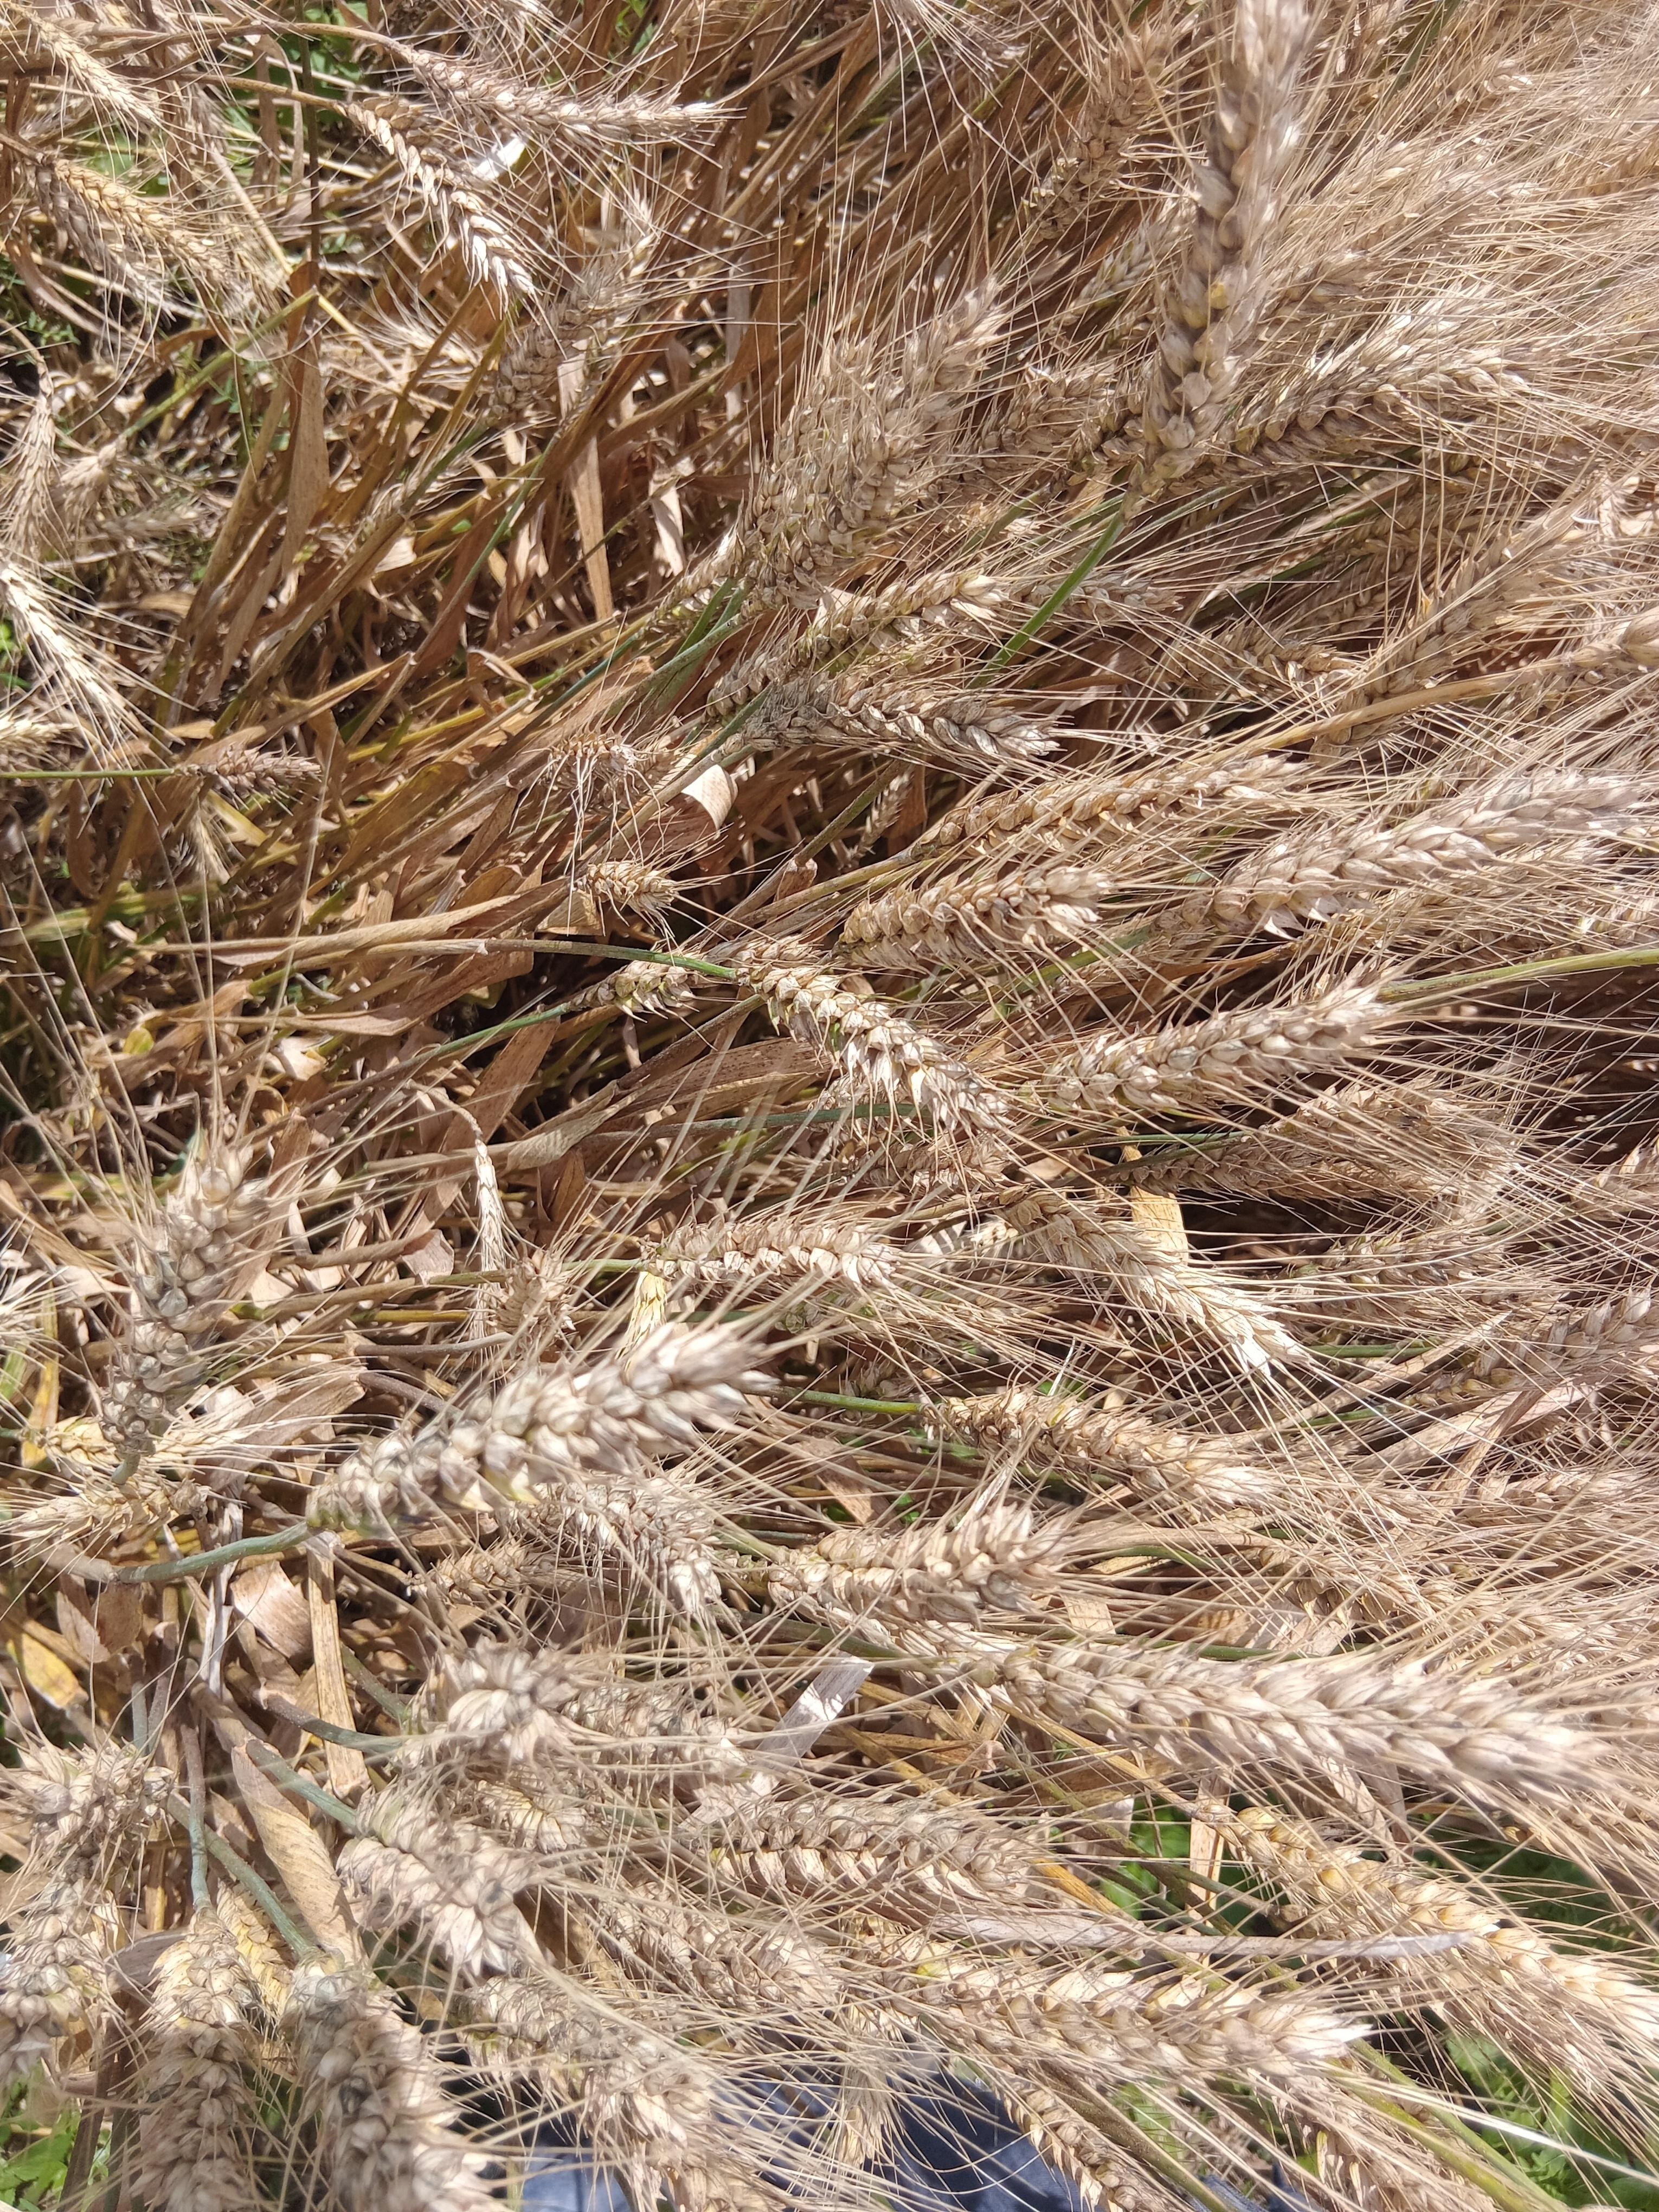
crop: wheat
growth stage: maturity
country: Kenya
